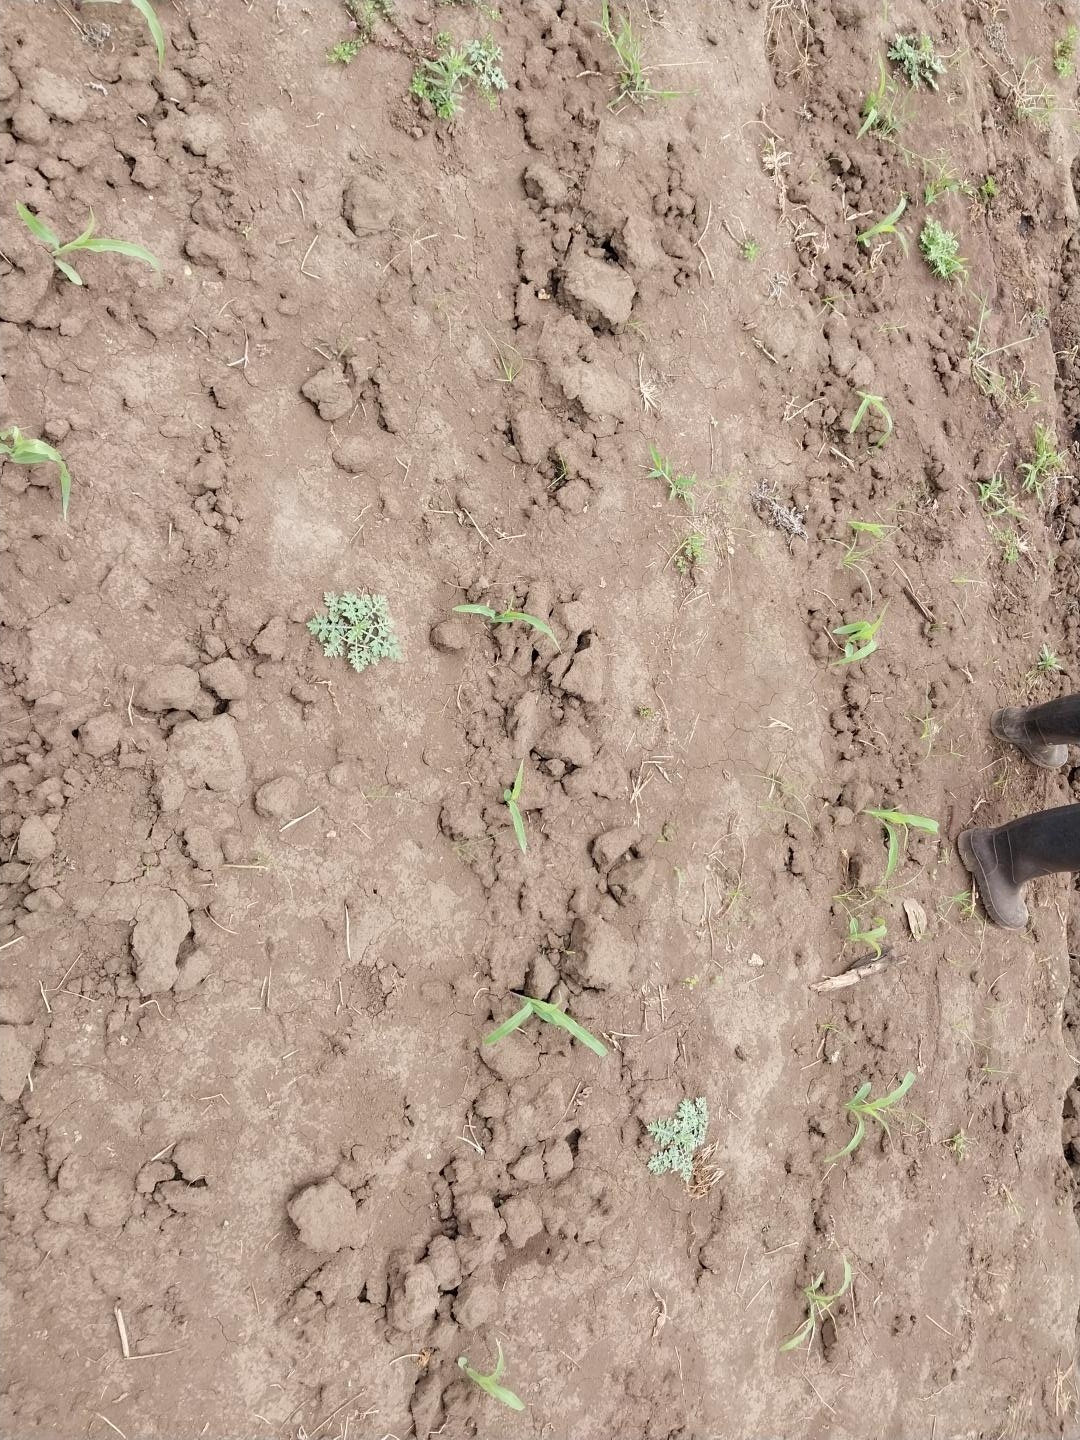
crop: maize
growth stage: emergence
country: Tanzania
